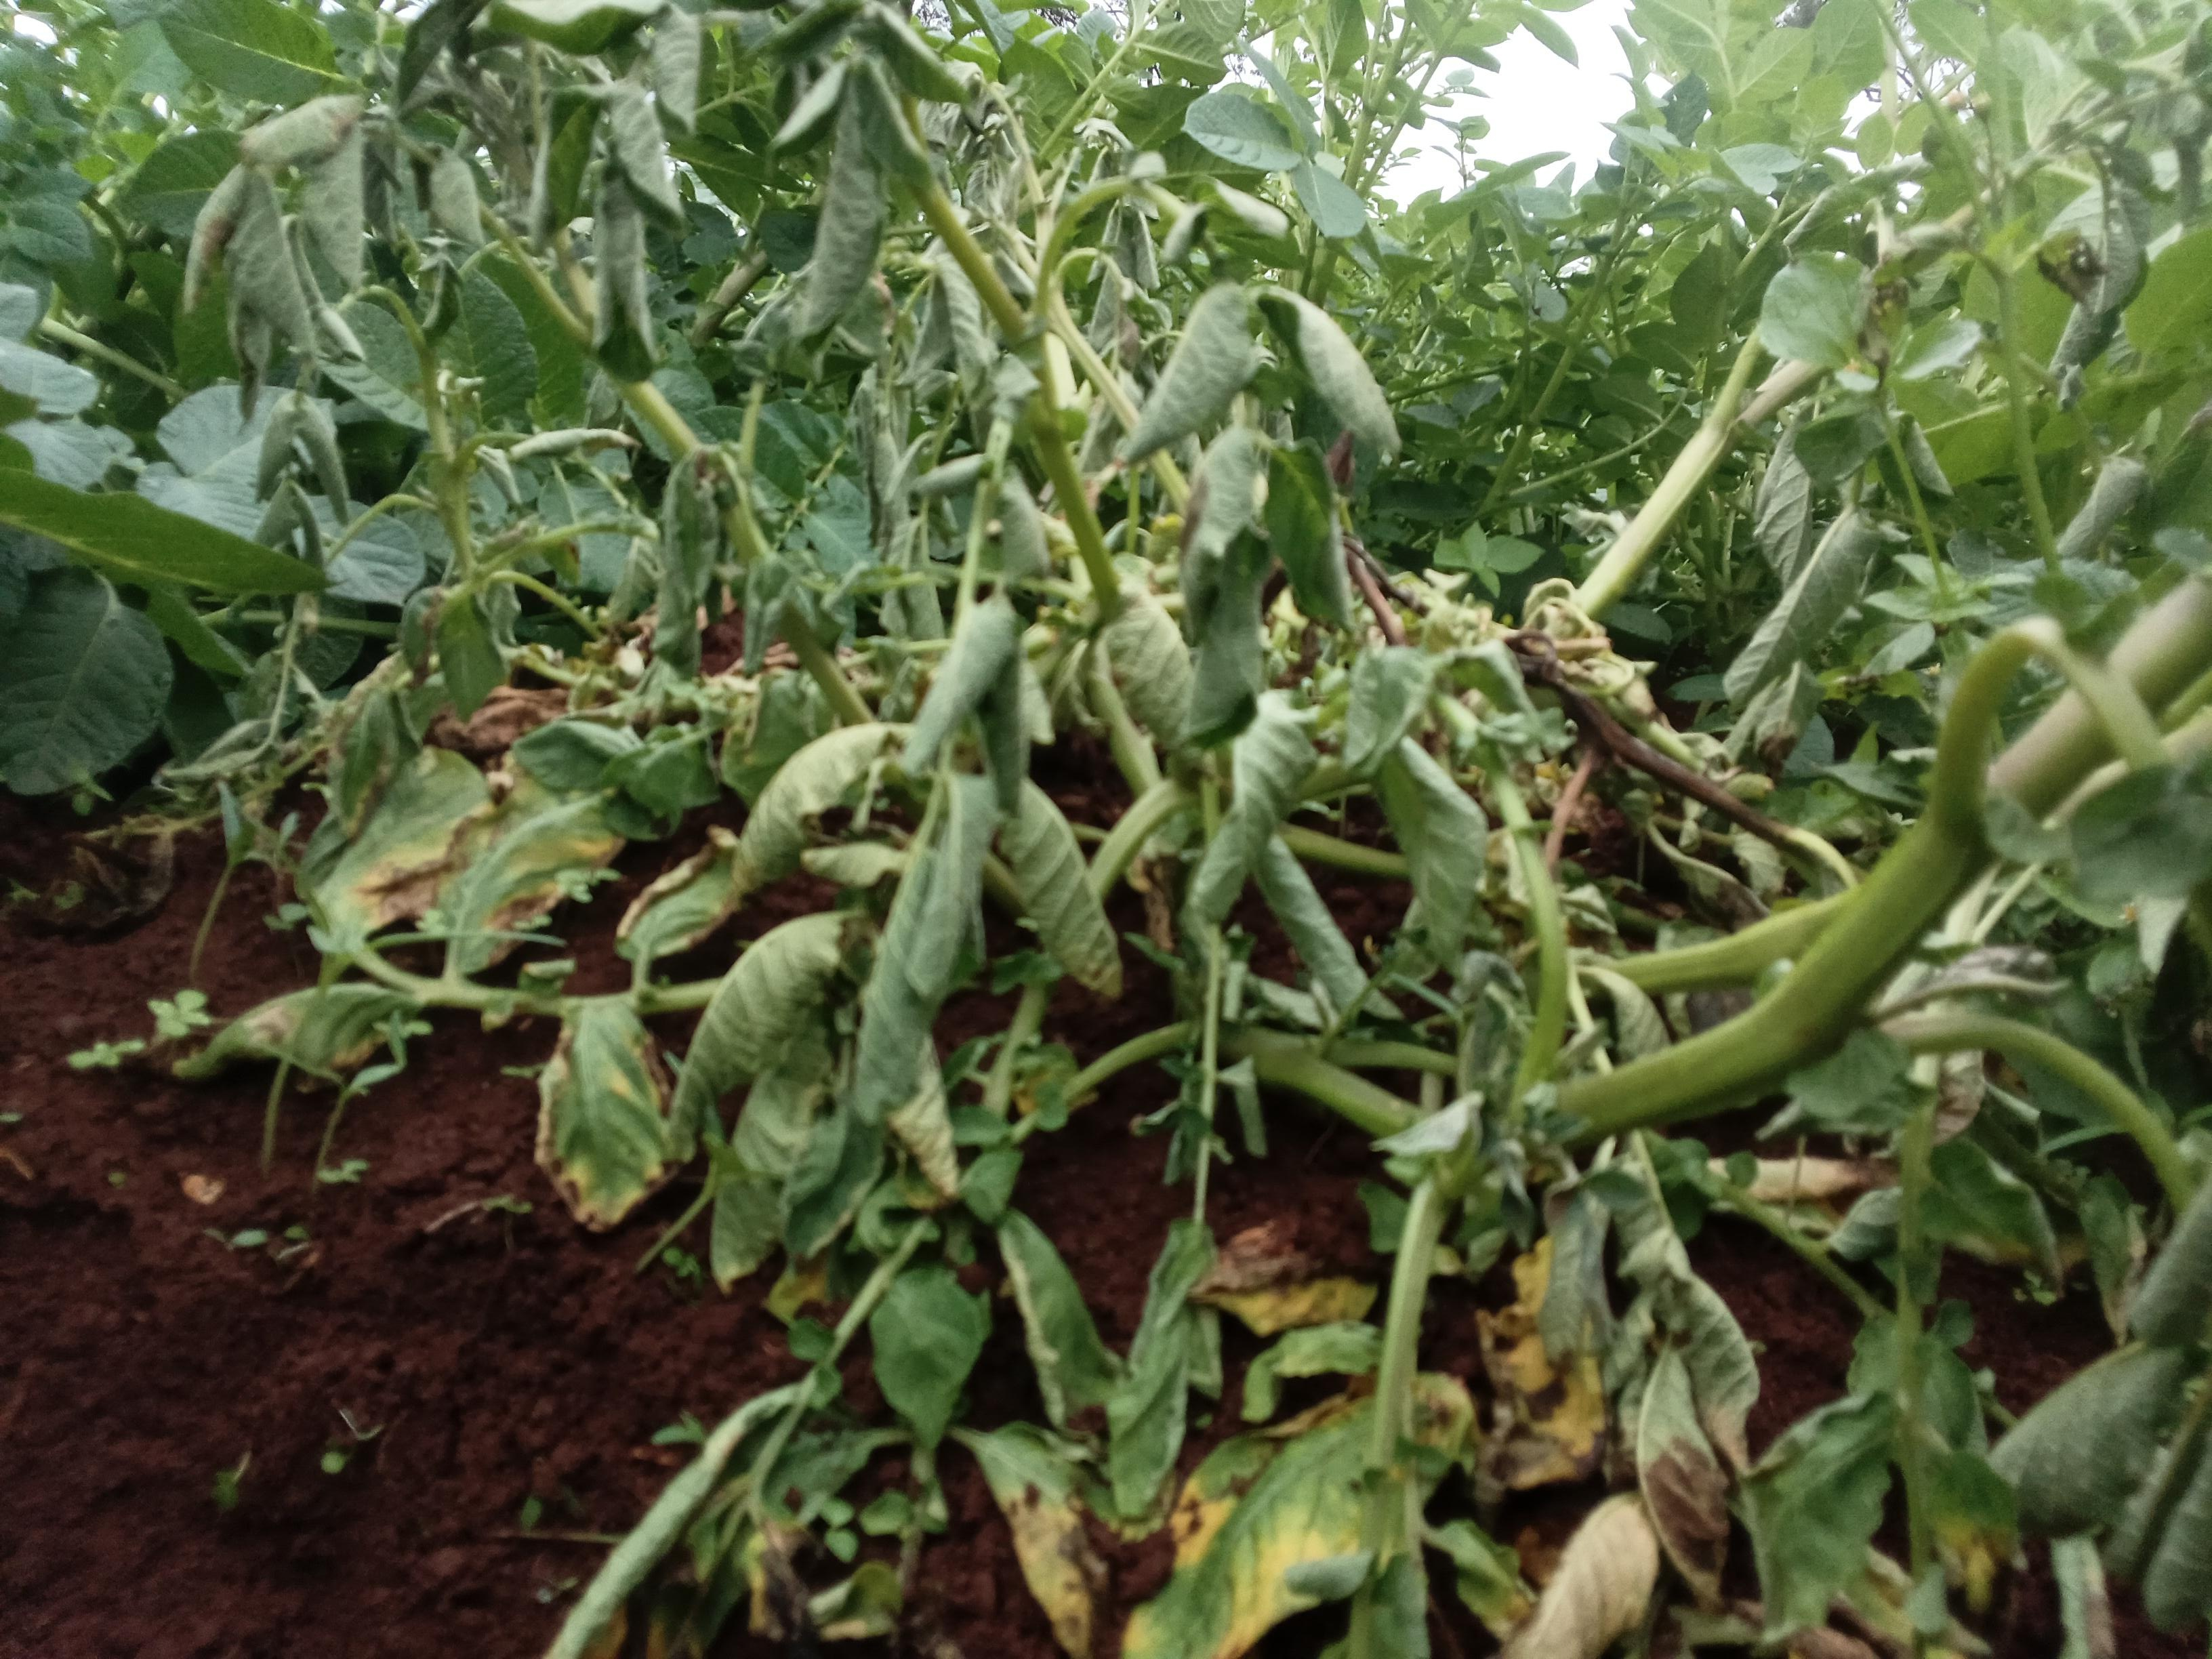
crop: potato
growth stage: flowering
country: Kenya
